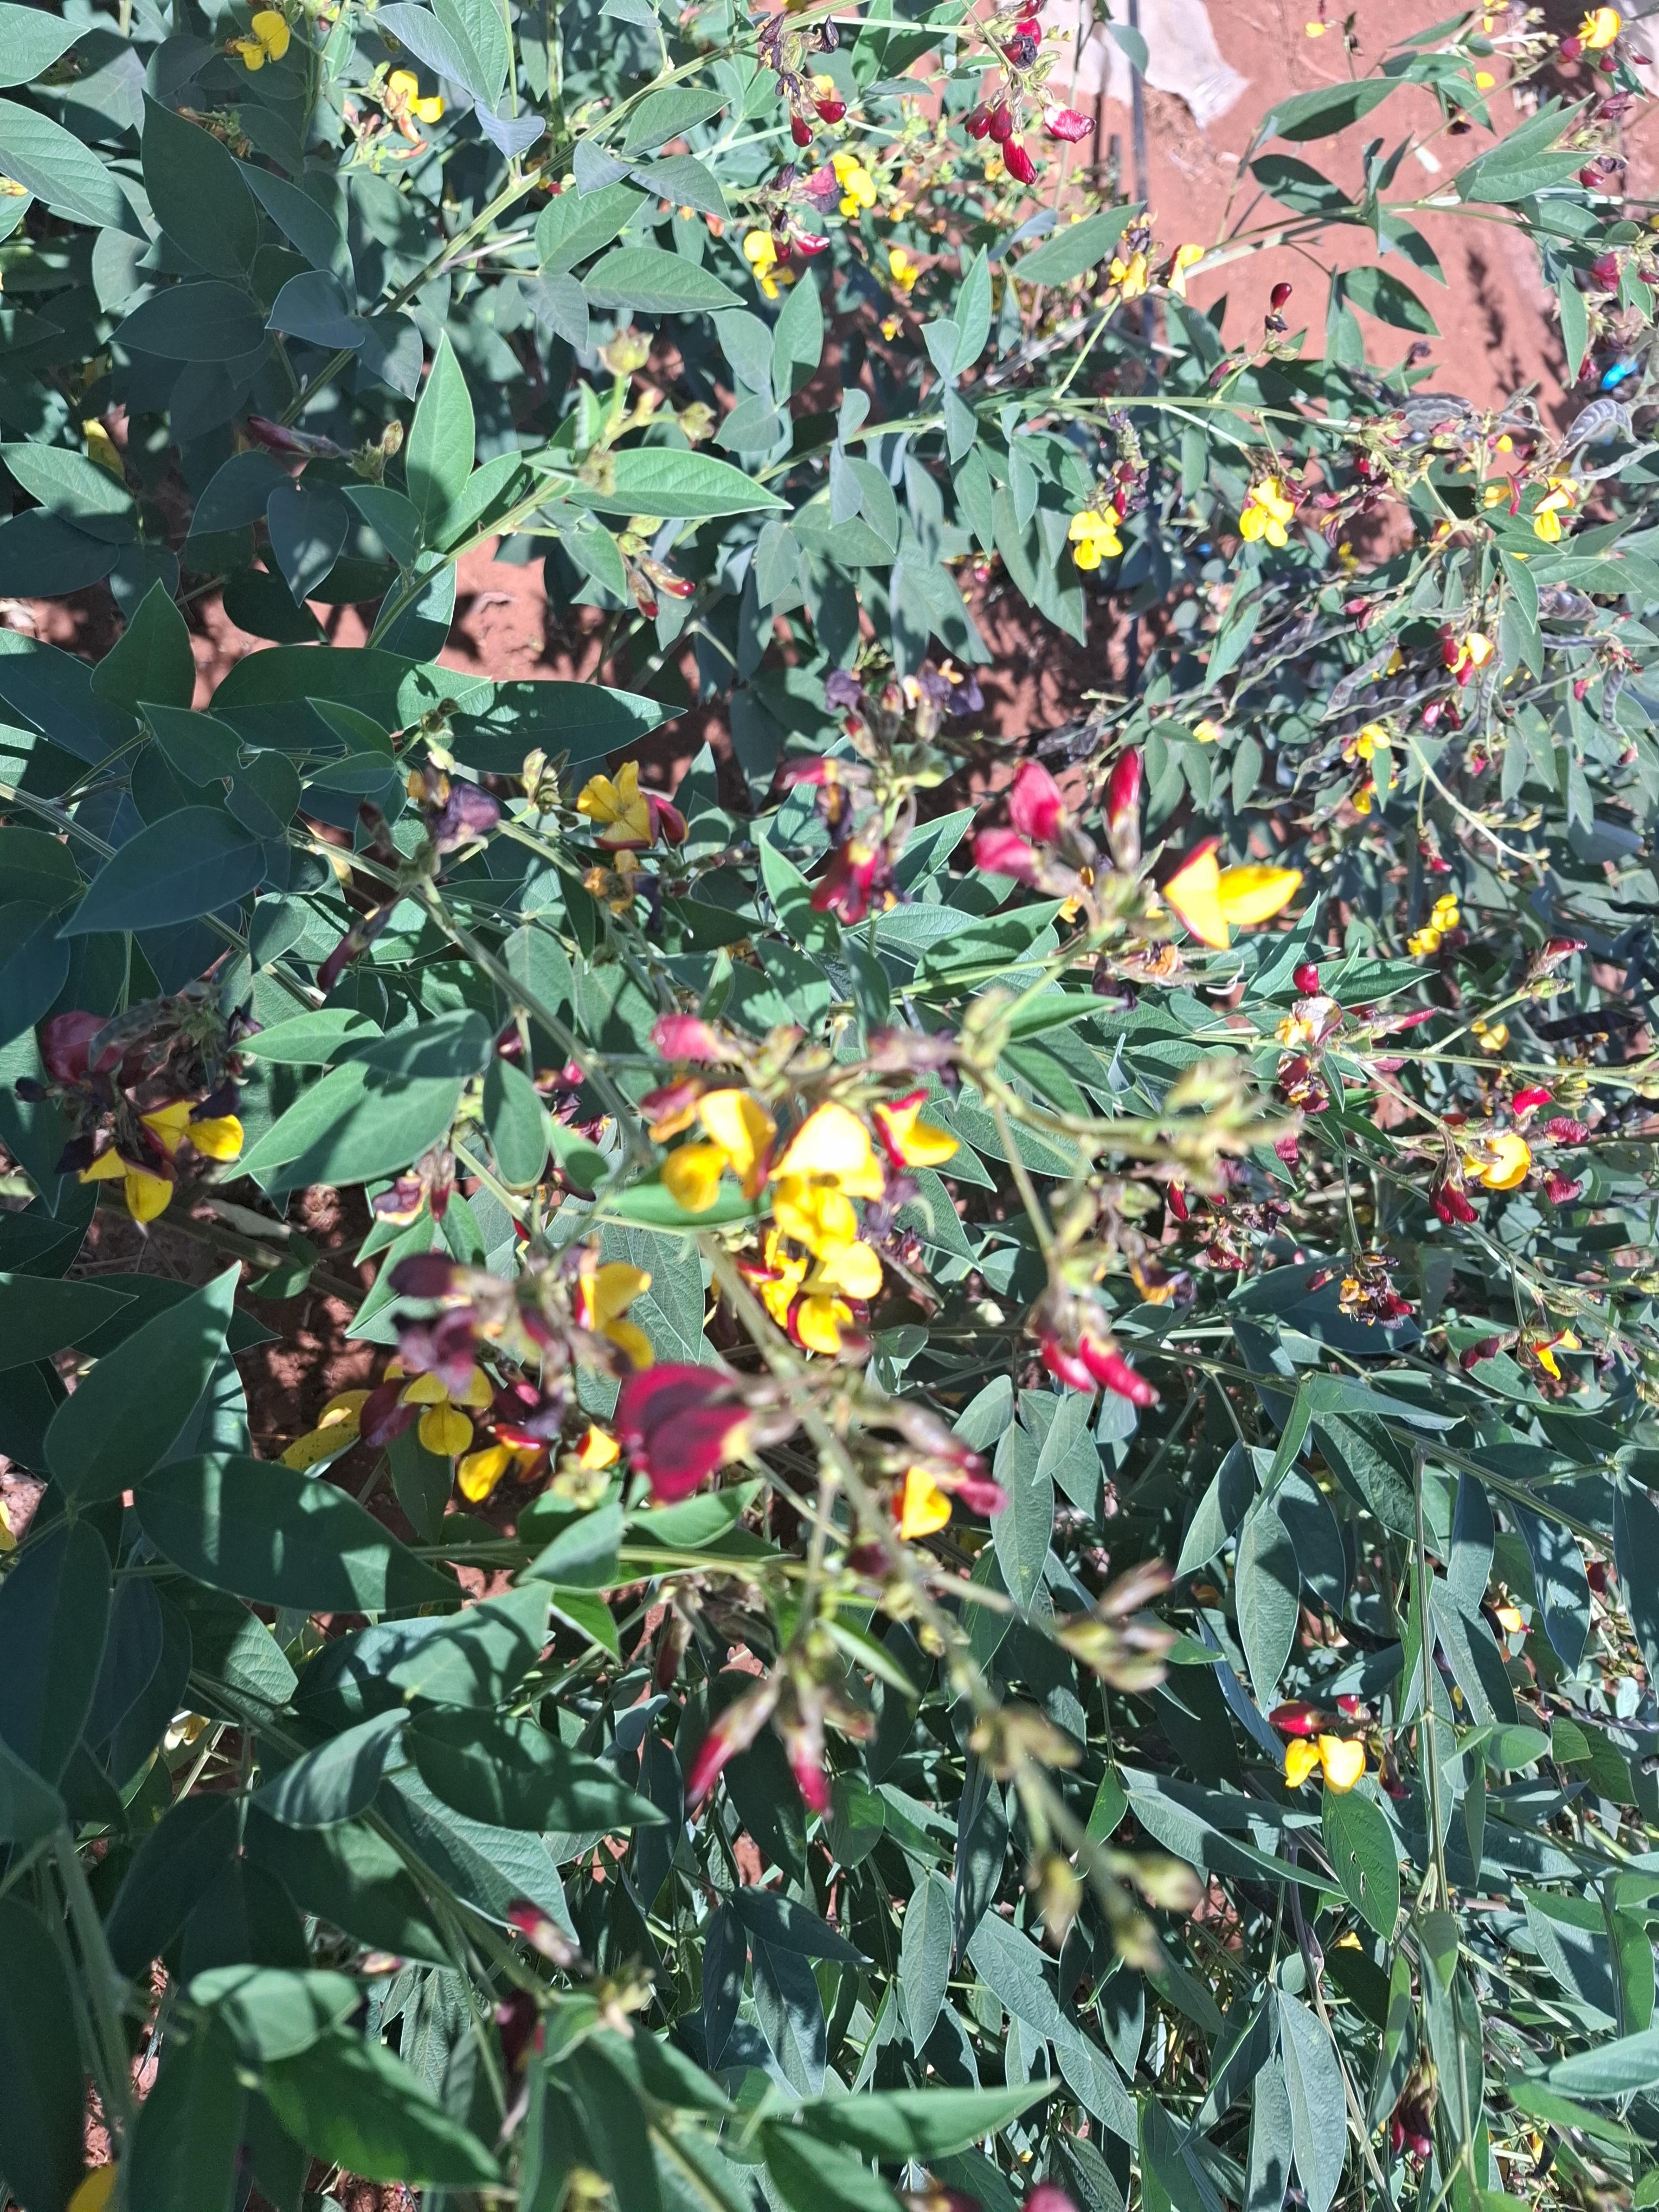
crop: pigeonpea
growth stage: development pod
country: Kenya
